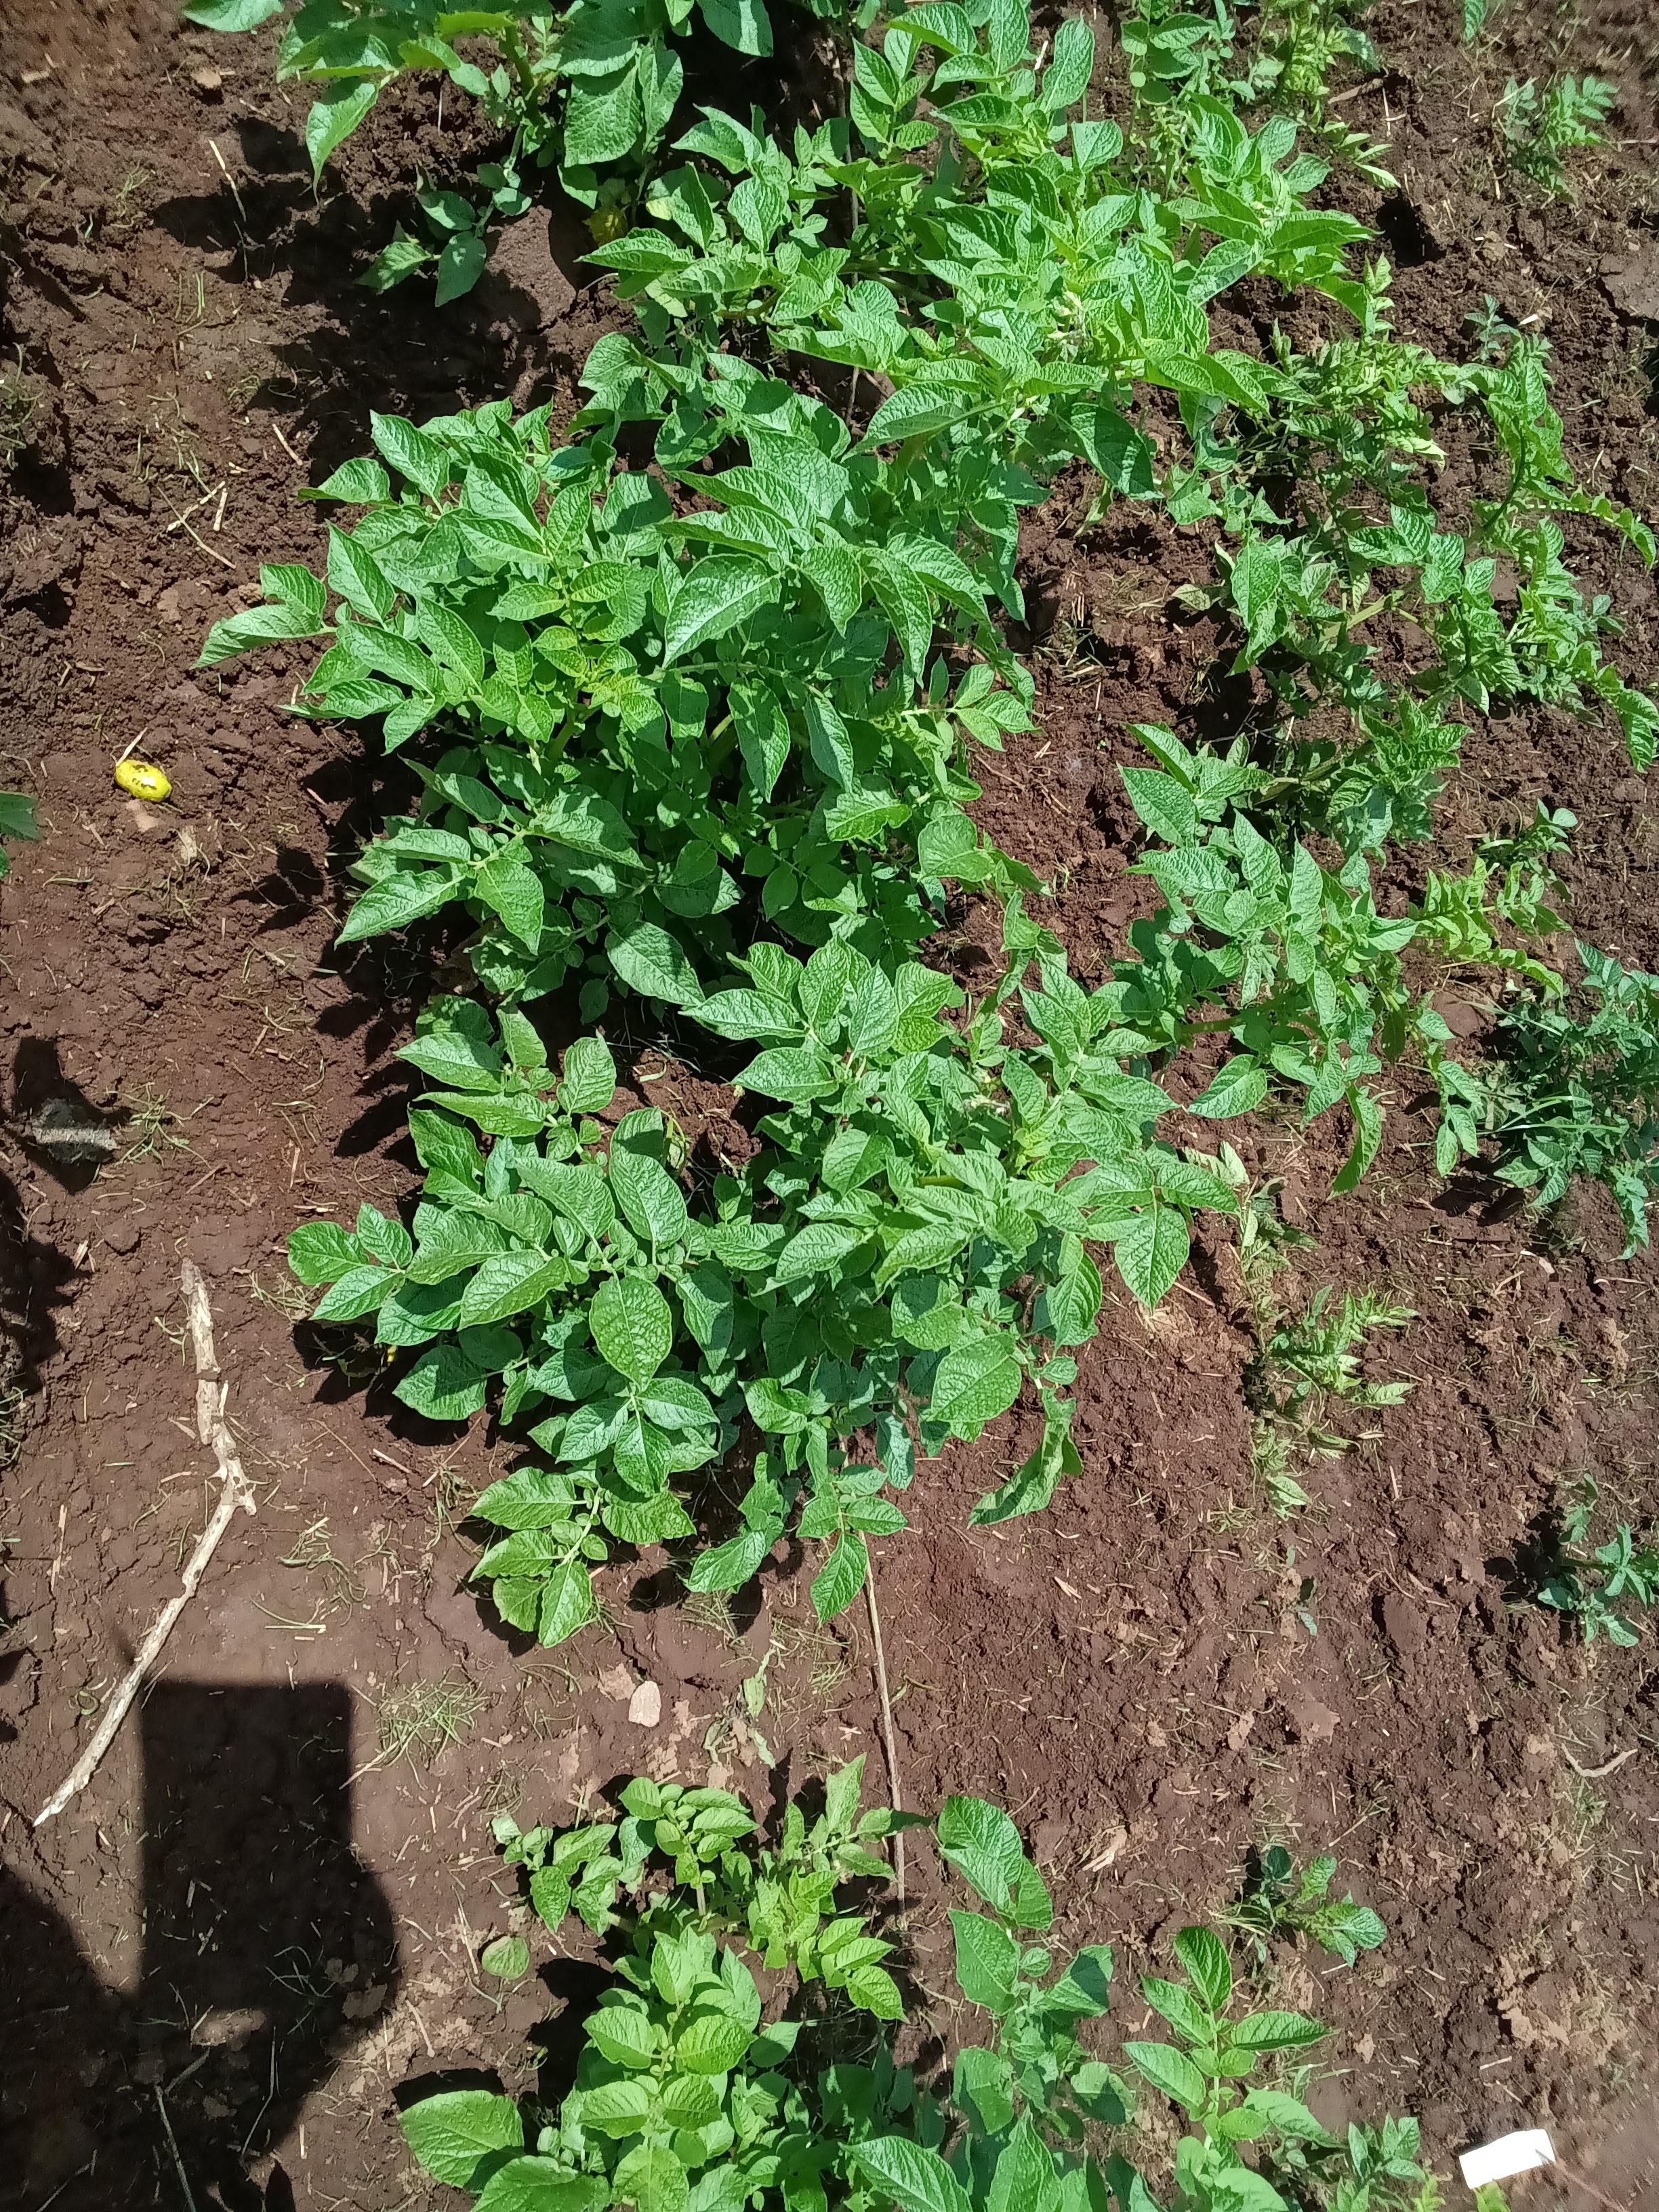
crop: potato
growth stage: flowering
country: Kenya
